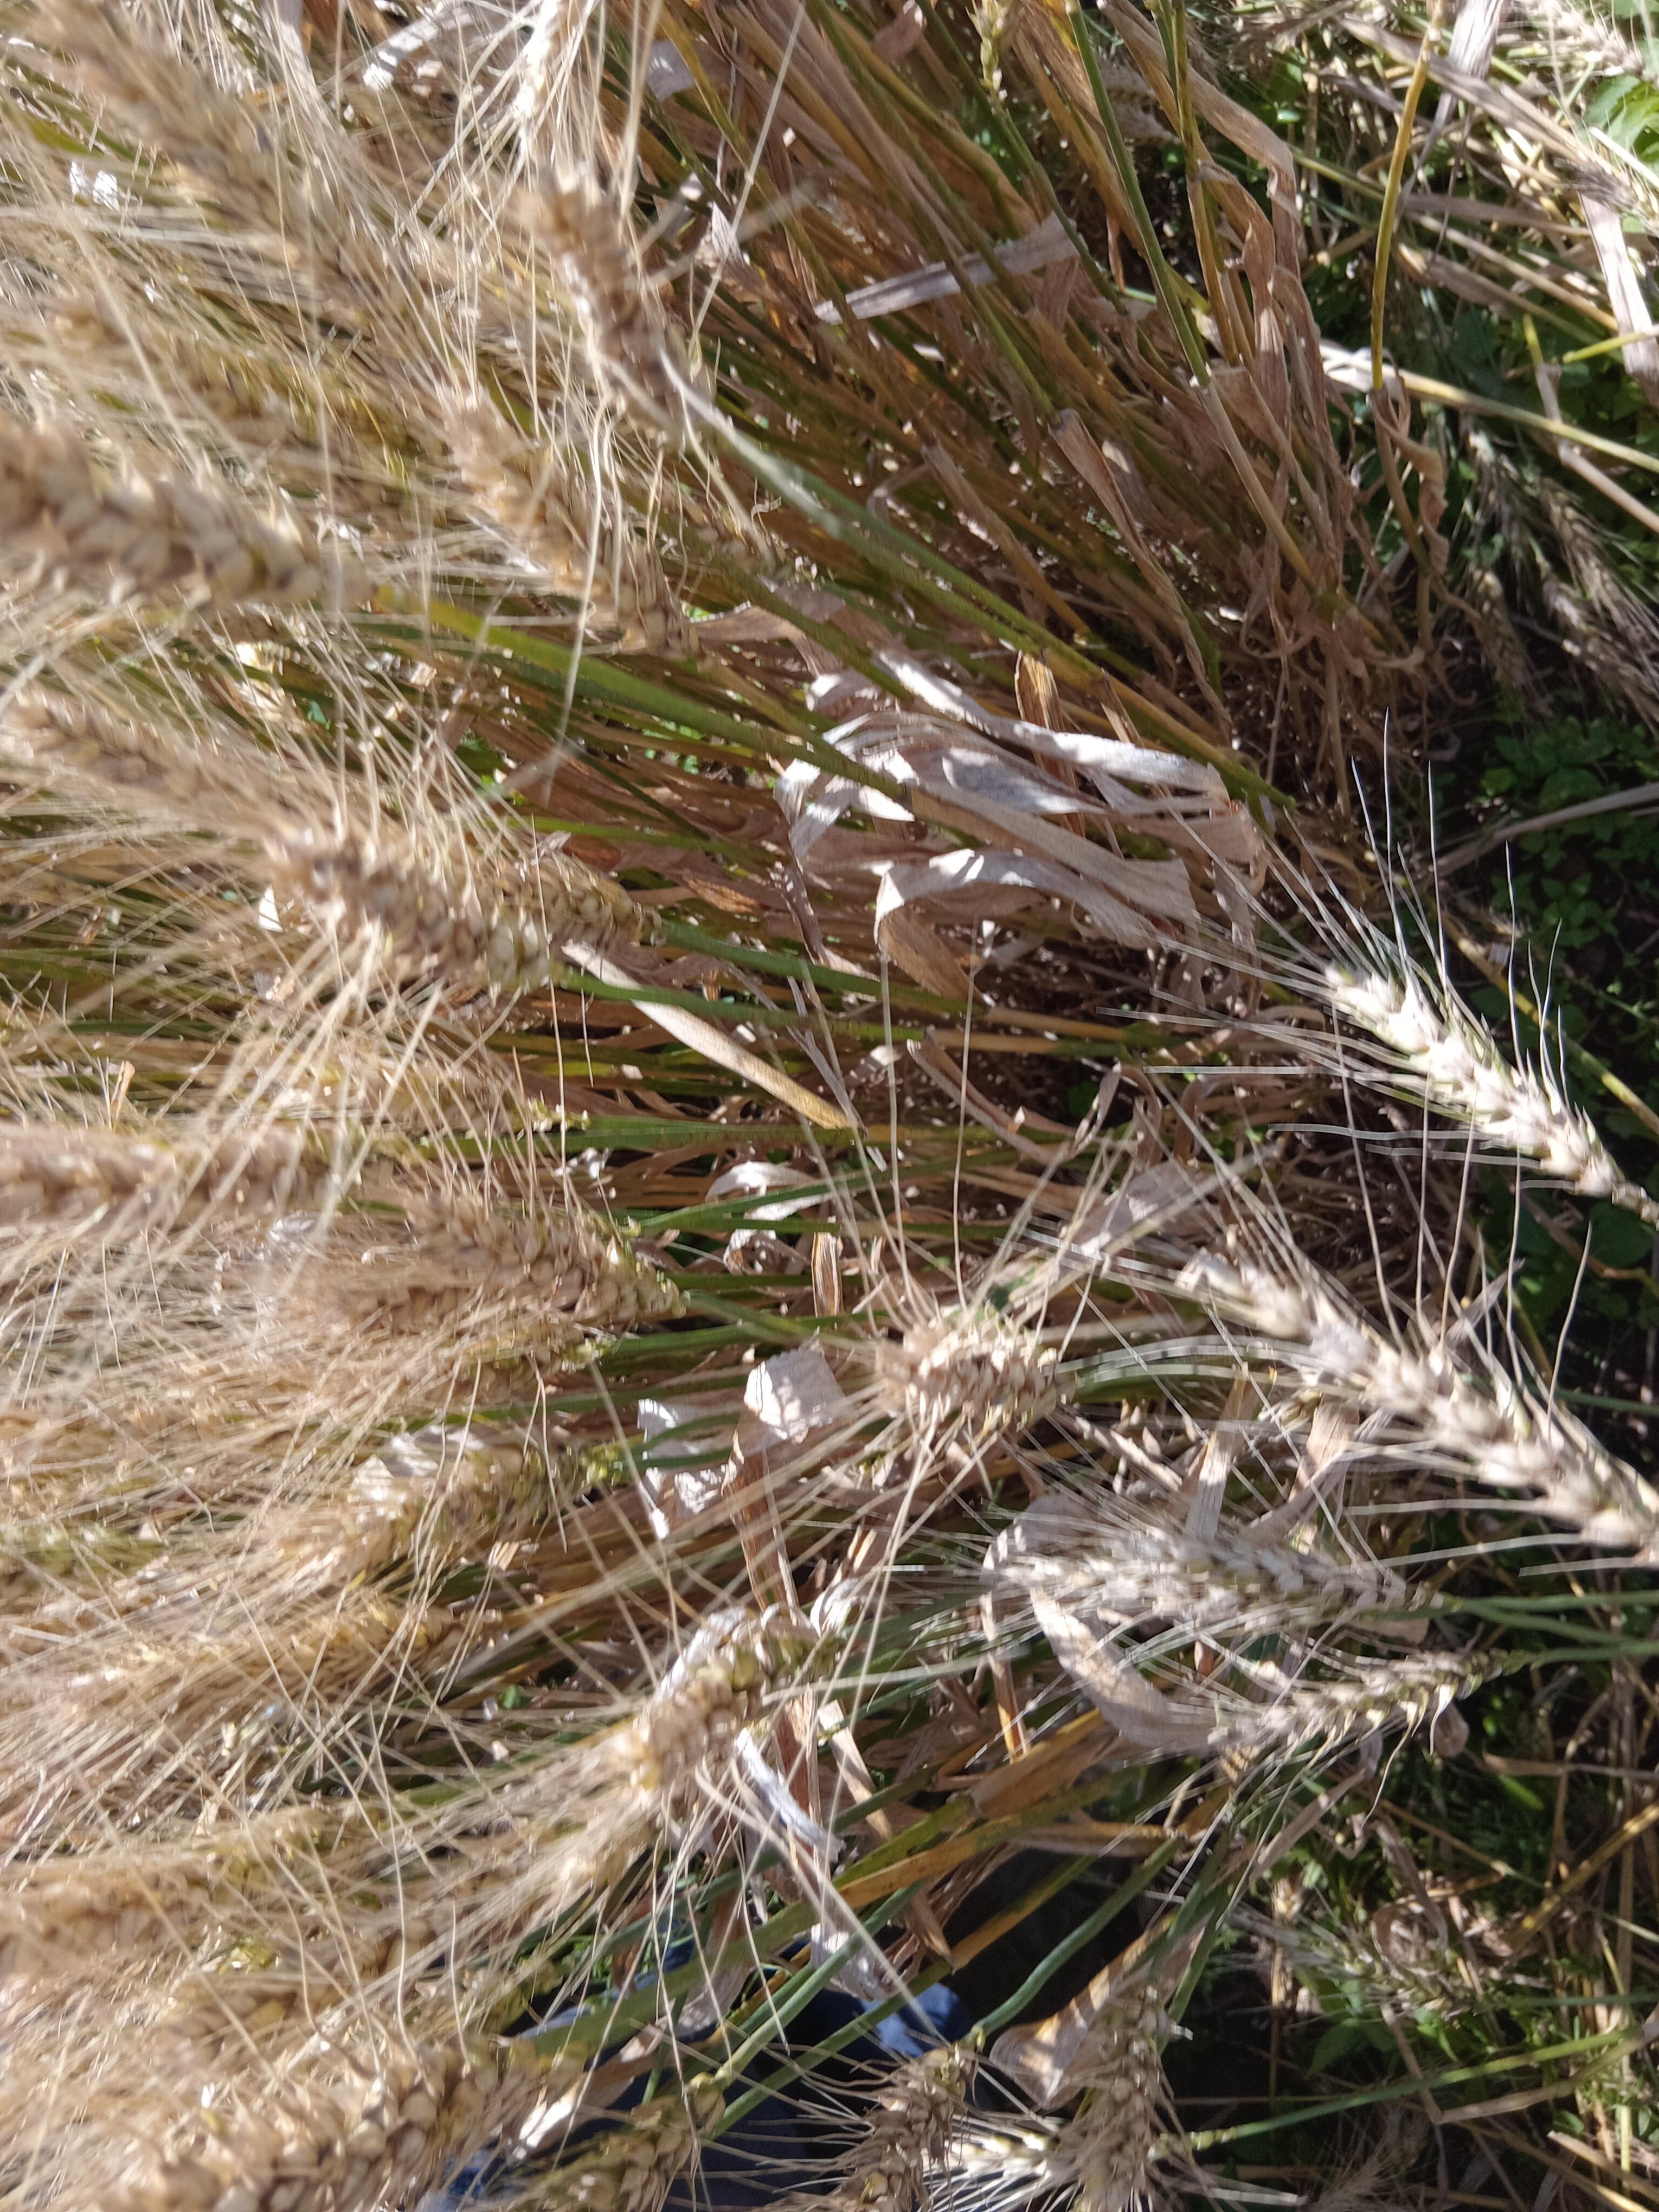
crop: wheat
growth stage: maturity
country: Kenya
